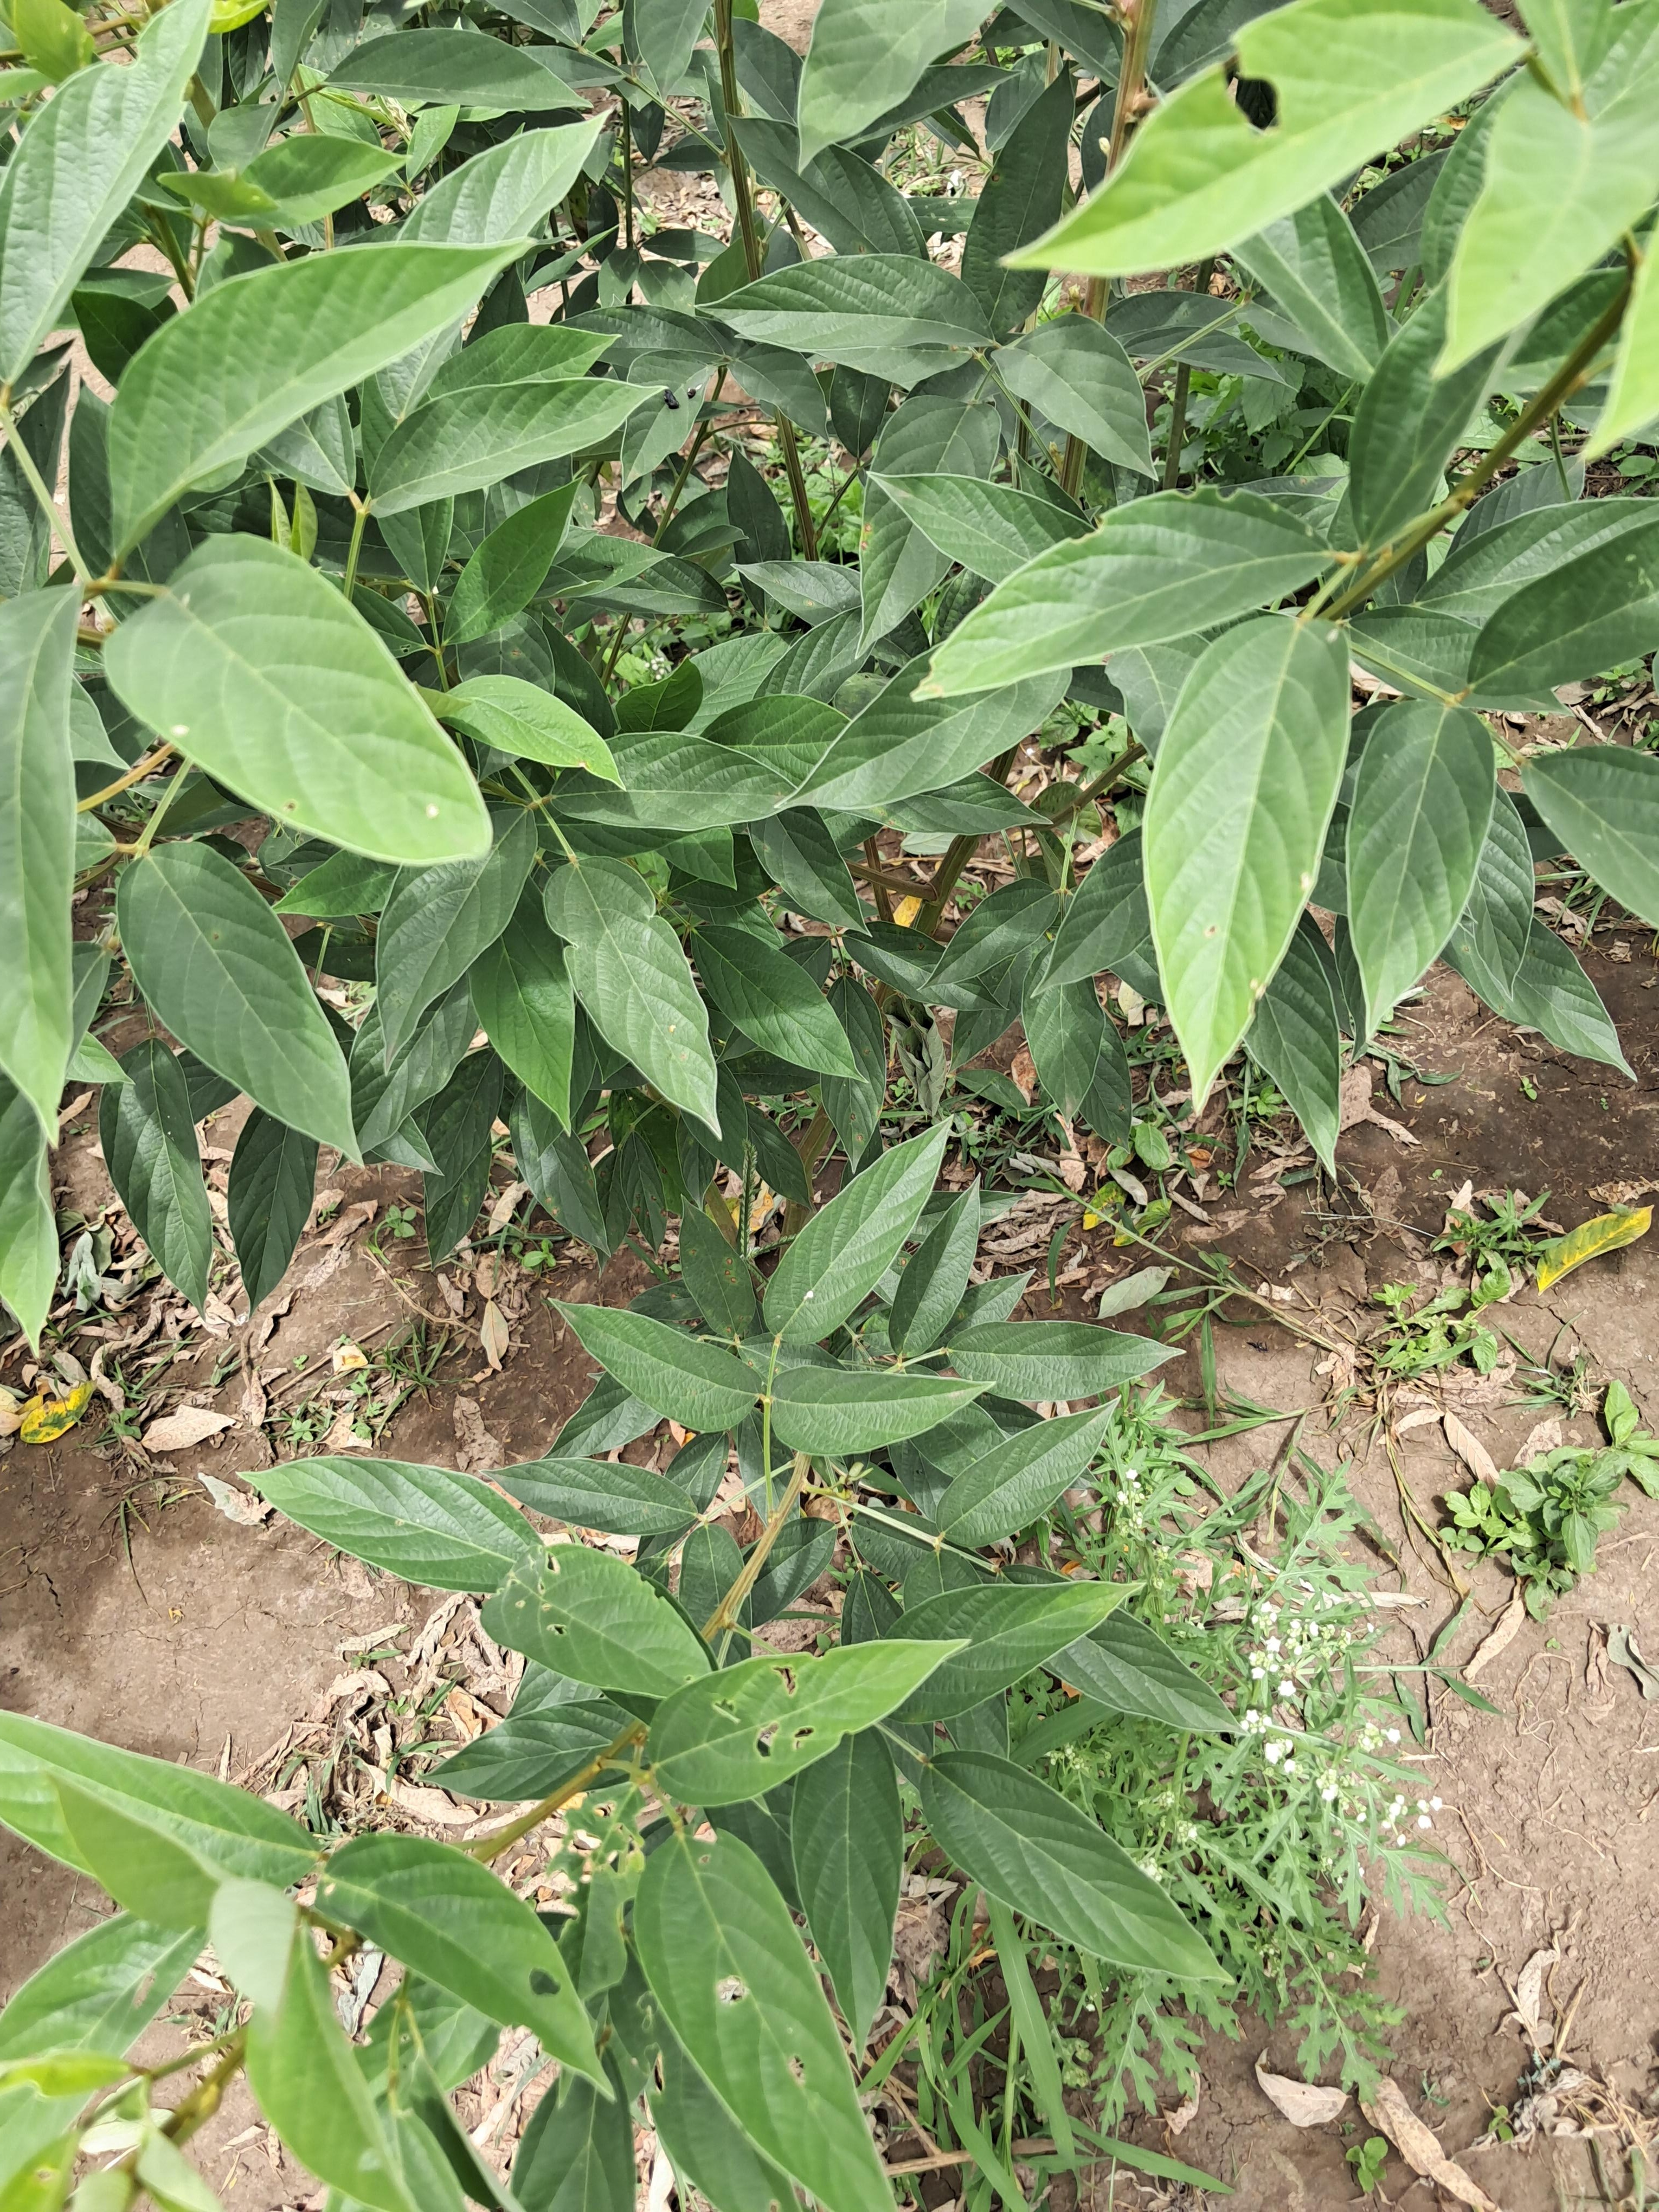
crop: sweet potato
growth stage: vegetative
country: Tanzania
